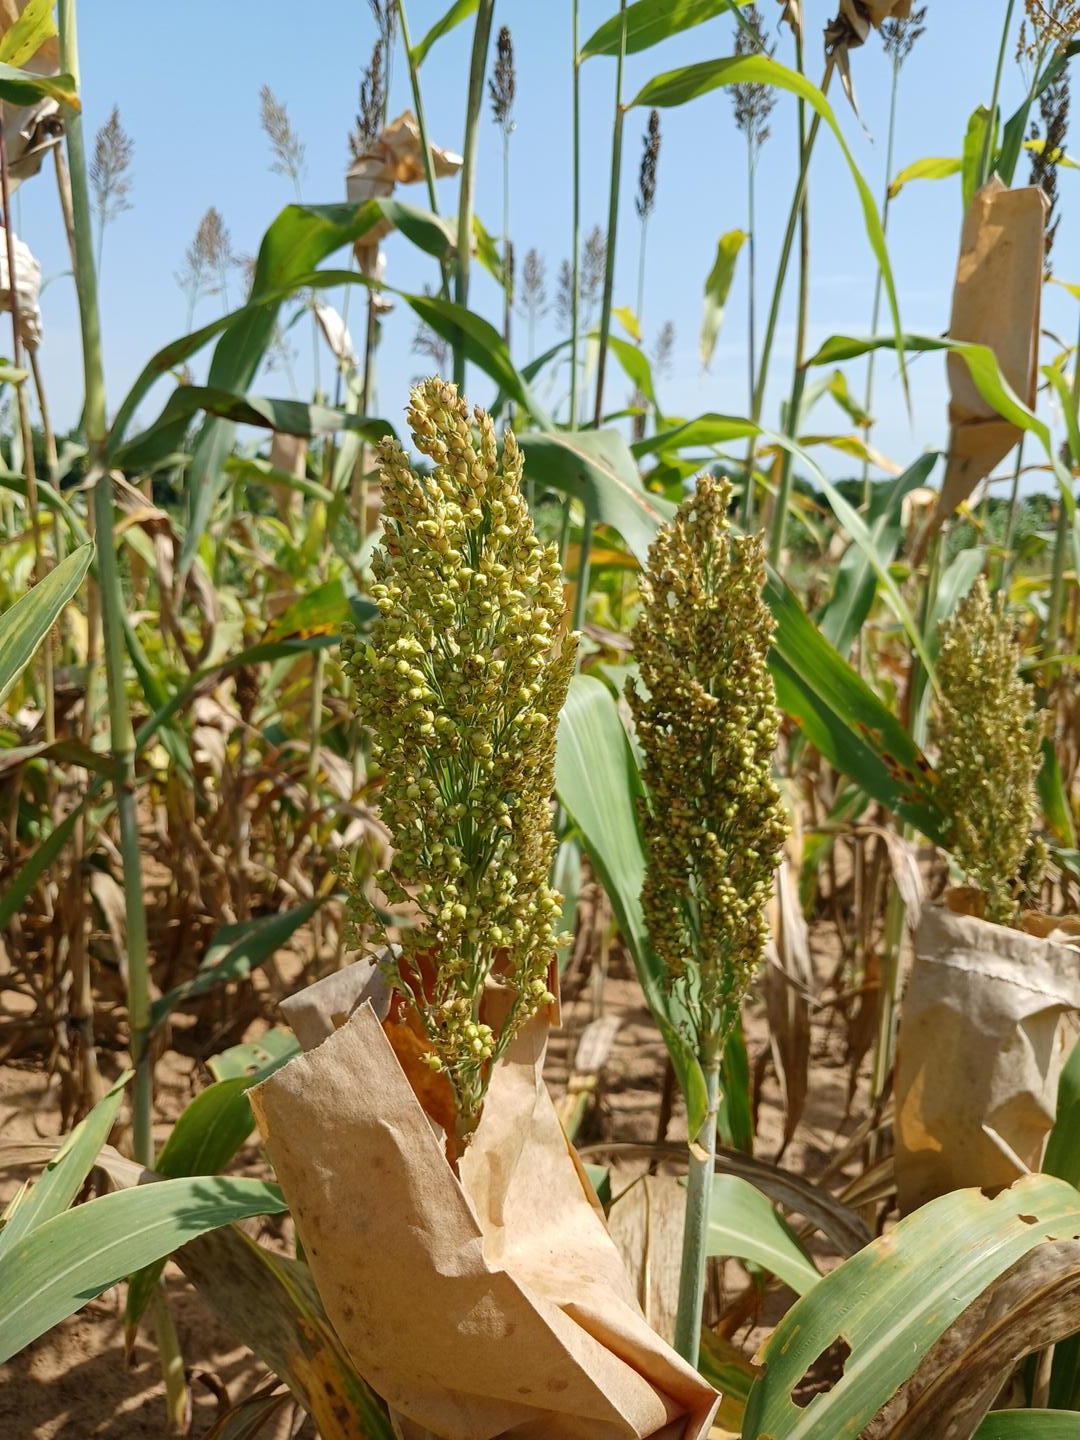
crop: sorghum
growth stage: filling grain
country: Senegal
